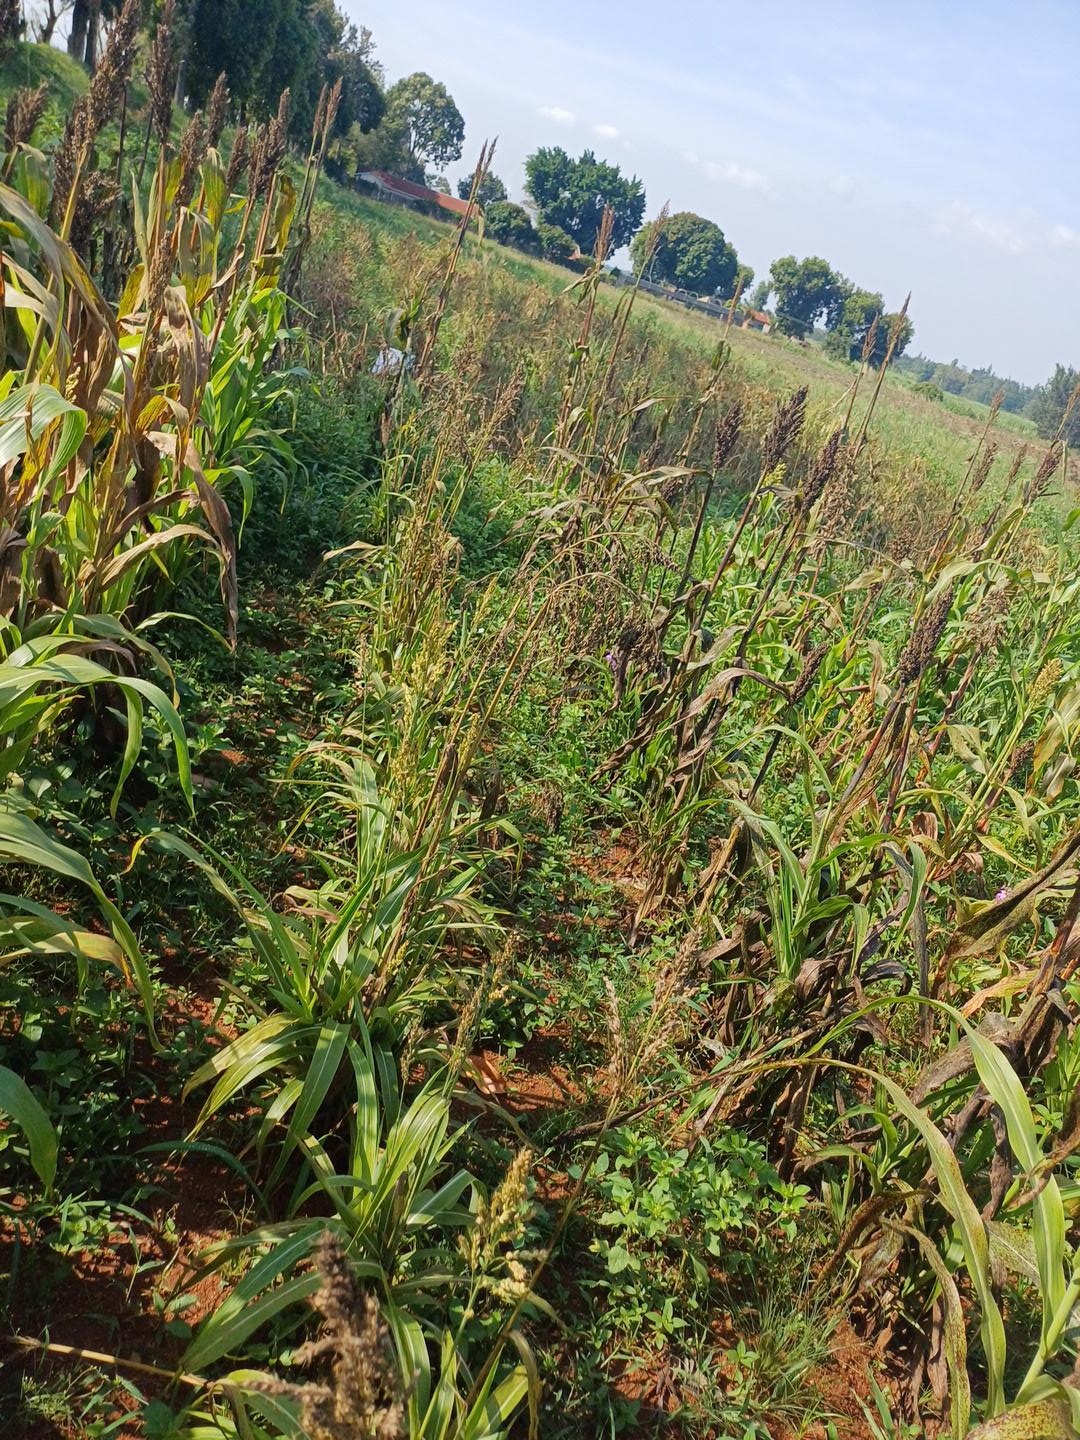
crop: sorghum
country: Kenya
